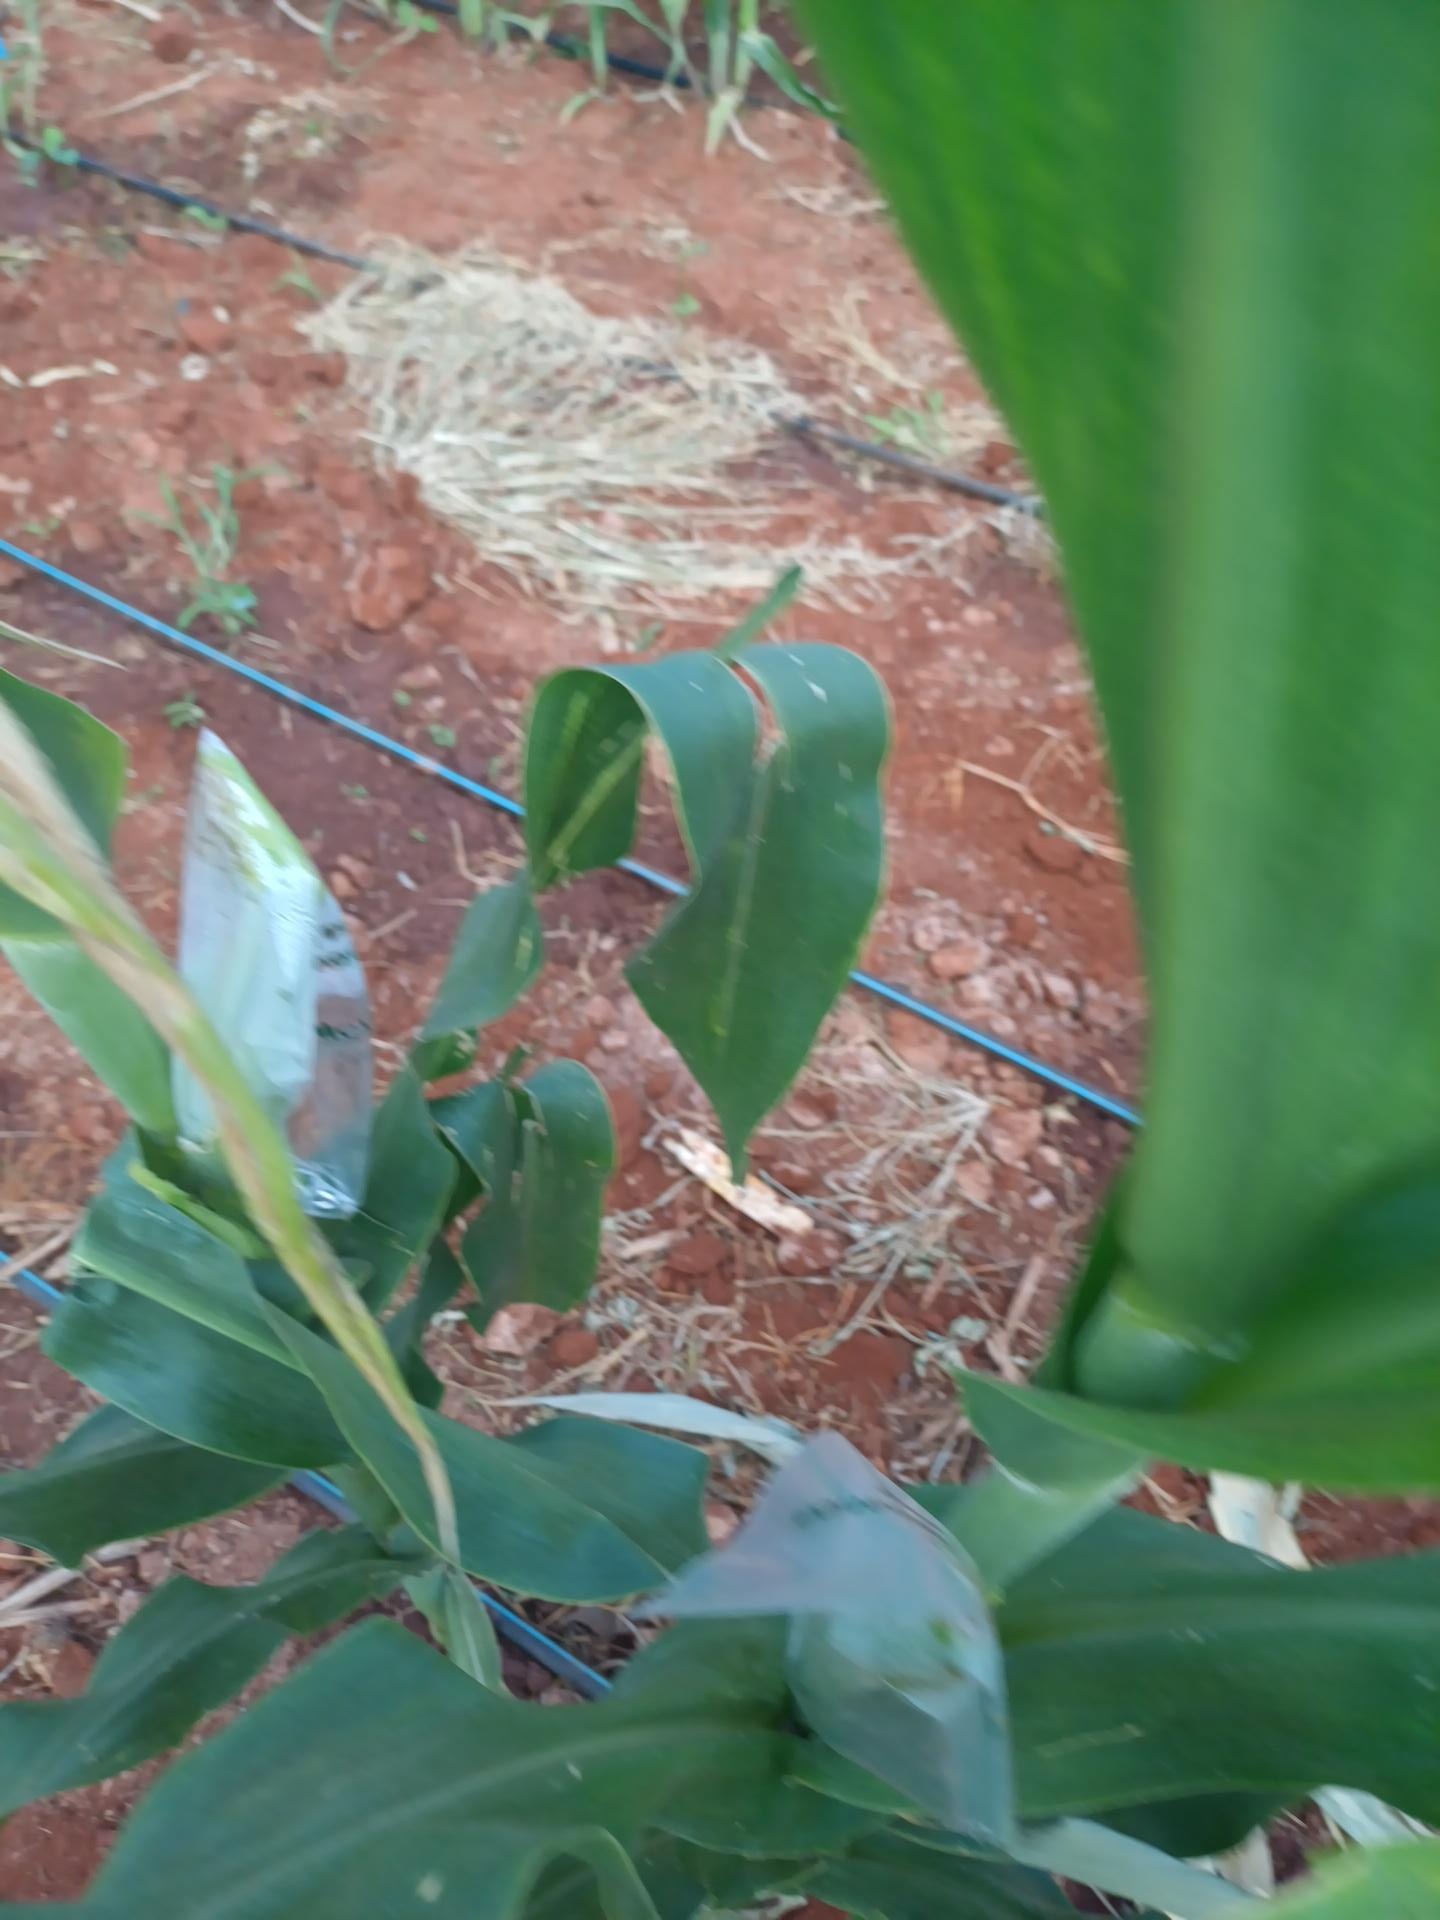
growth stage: vegetative
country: Kenya
